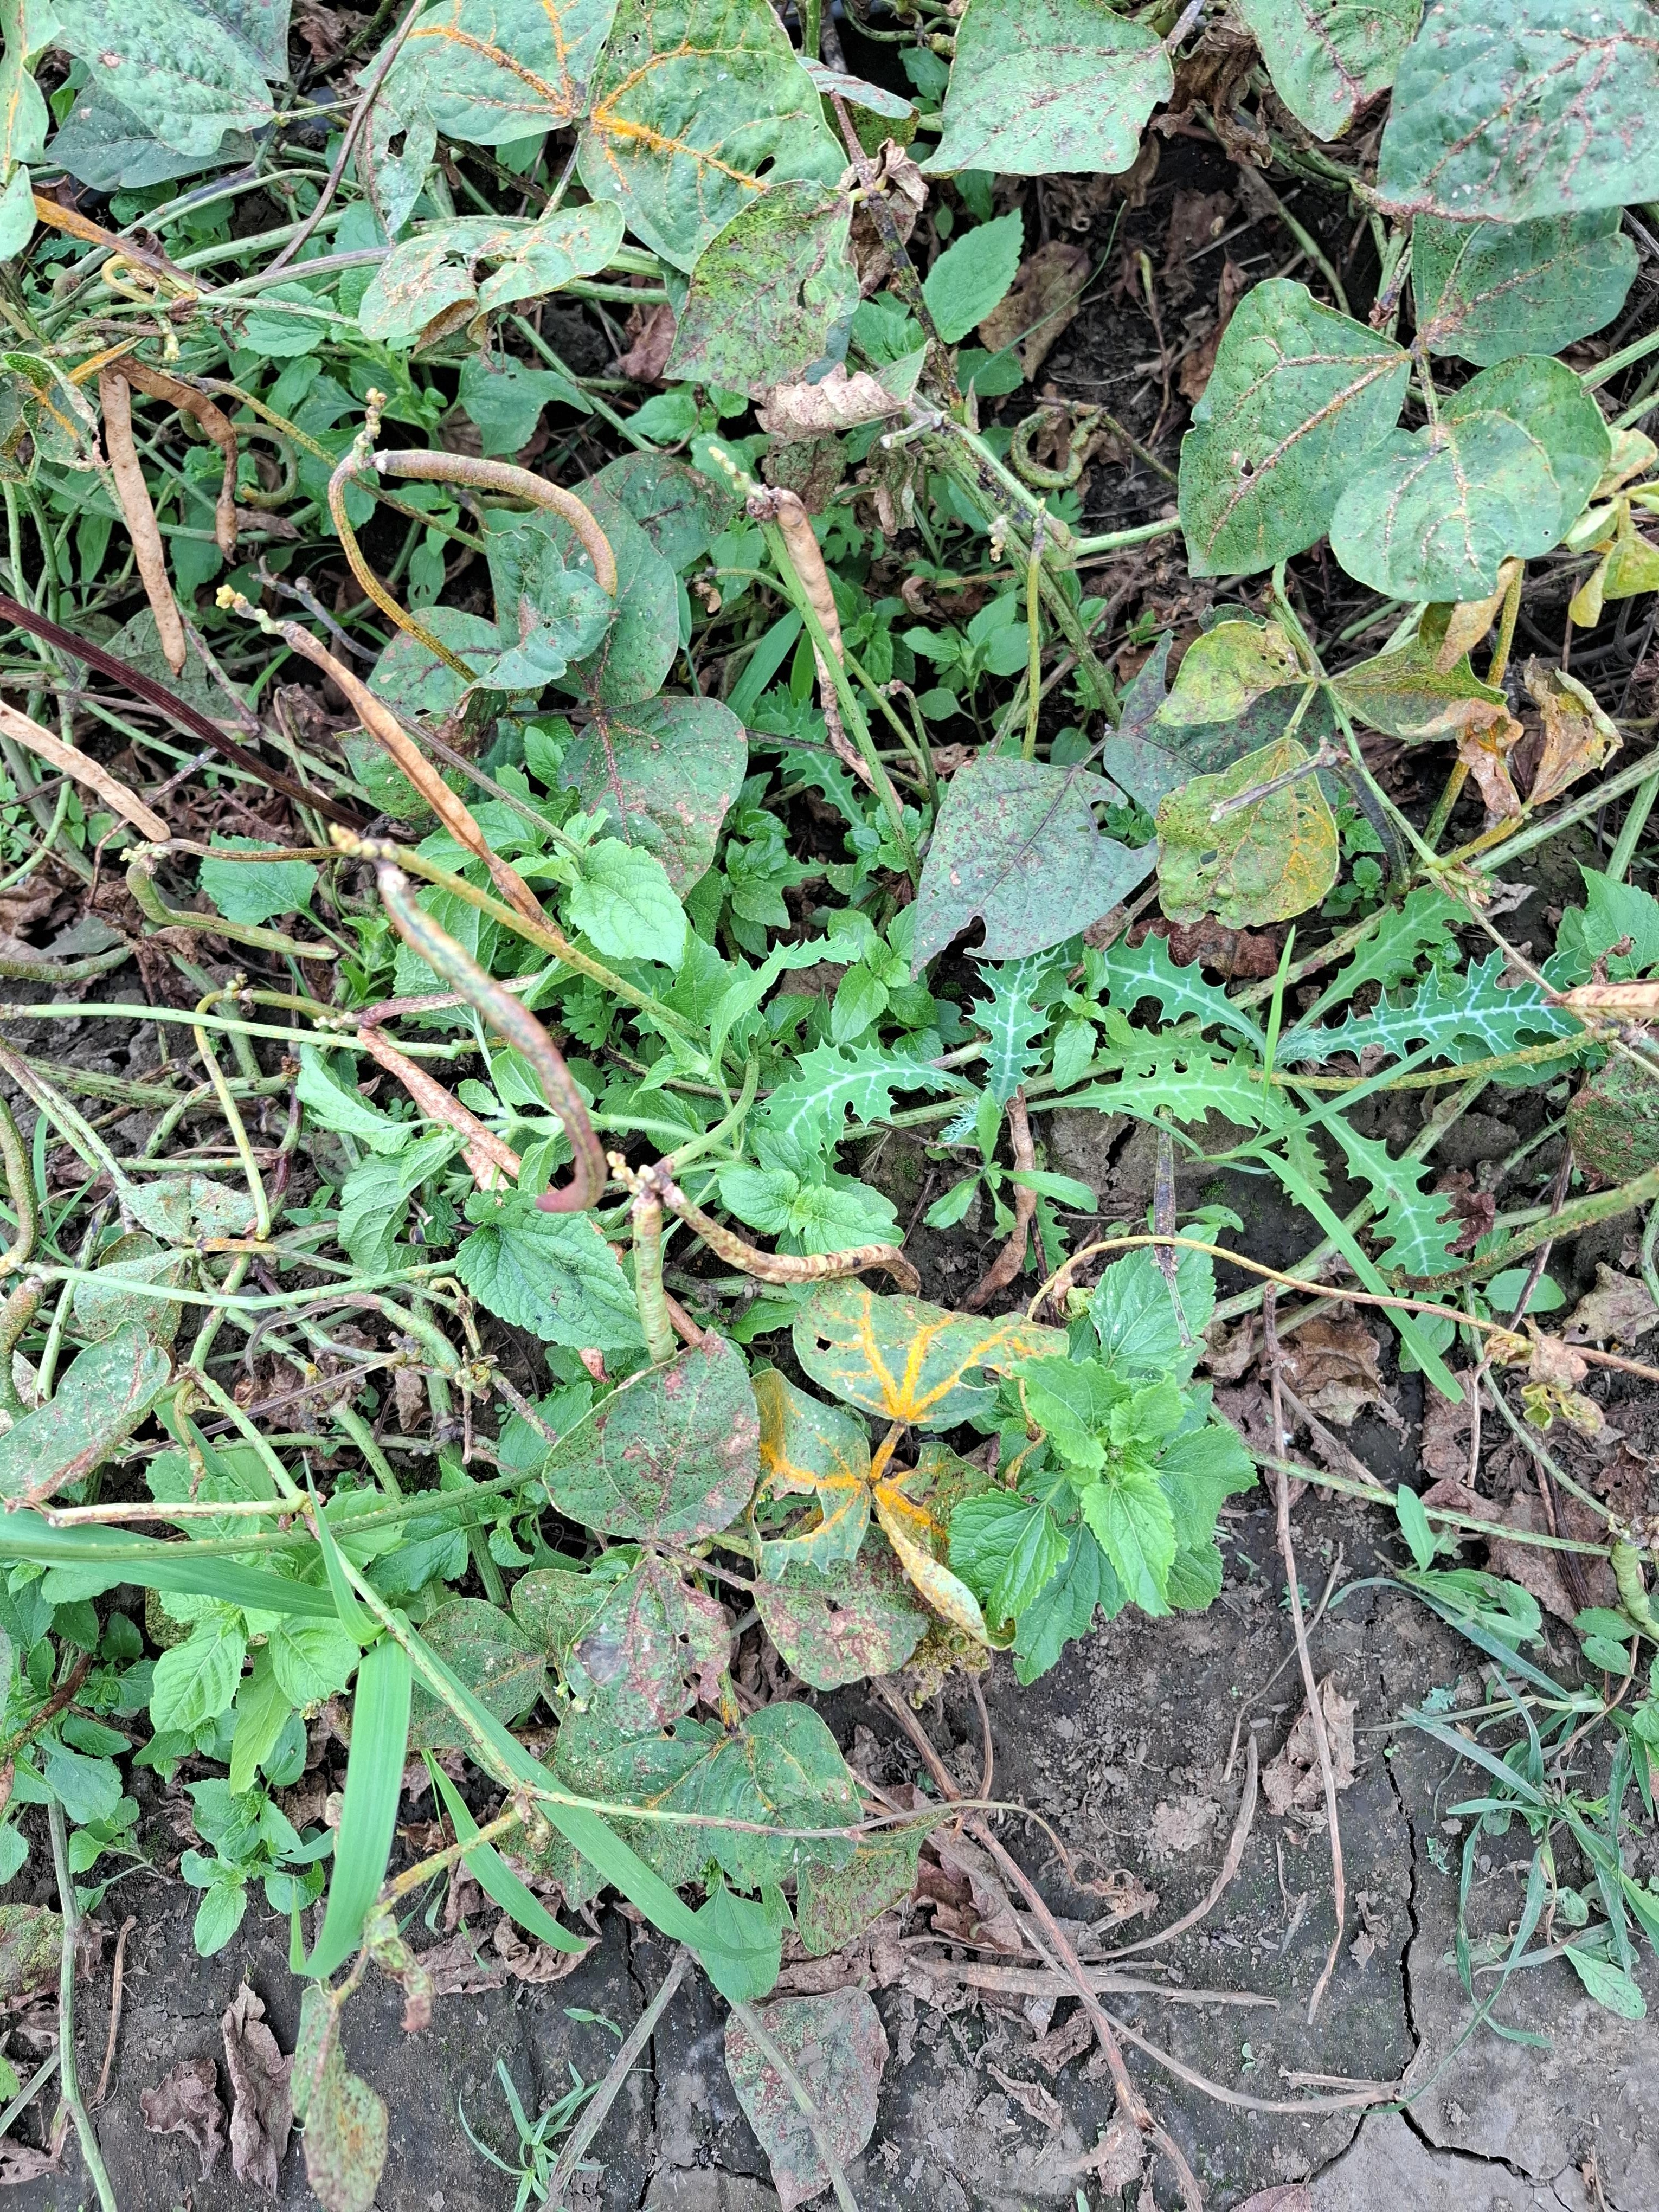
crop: cowpea
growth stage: development pod
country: Tanzania
